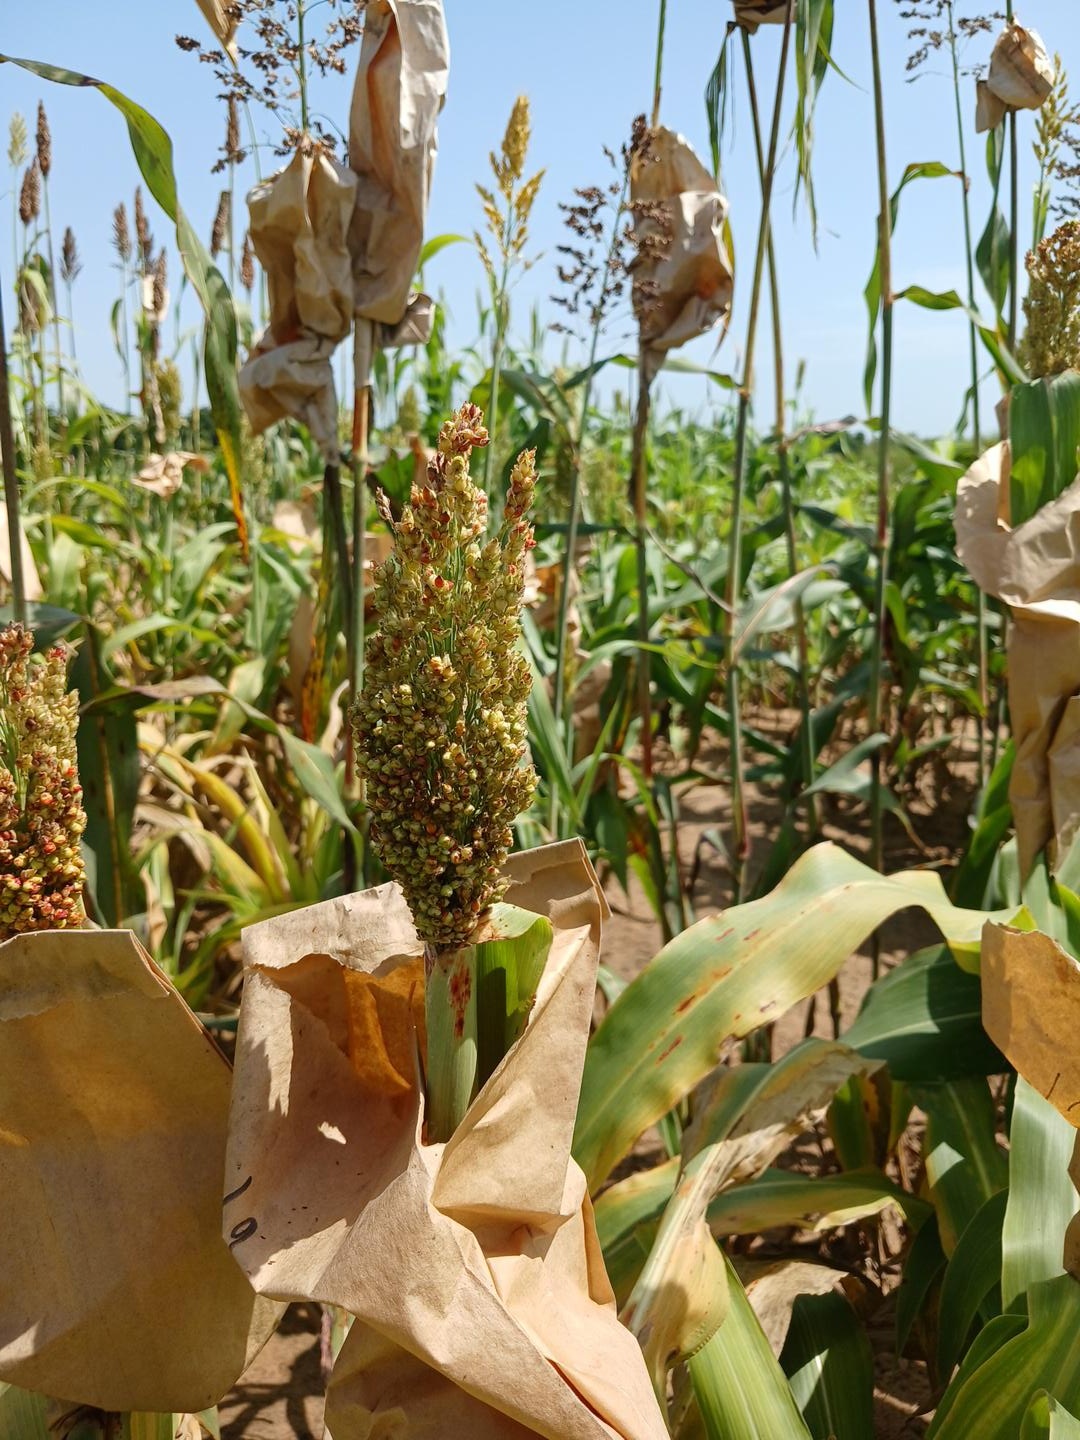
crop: sorghum
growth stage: filling grain
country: Senegal
